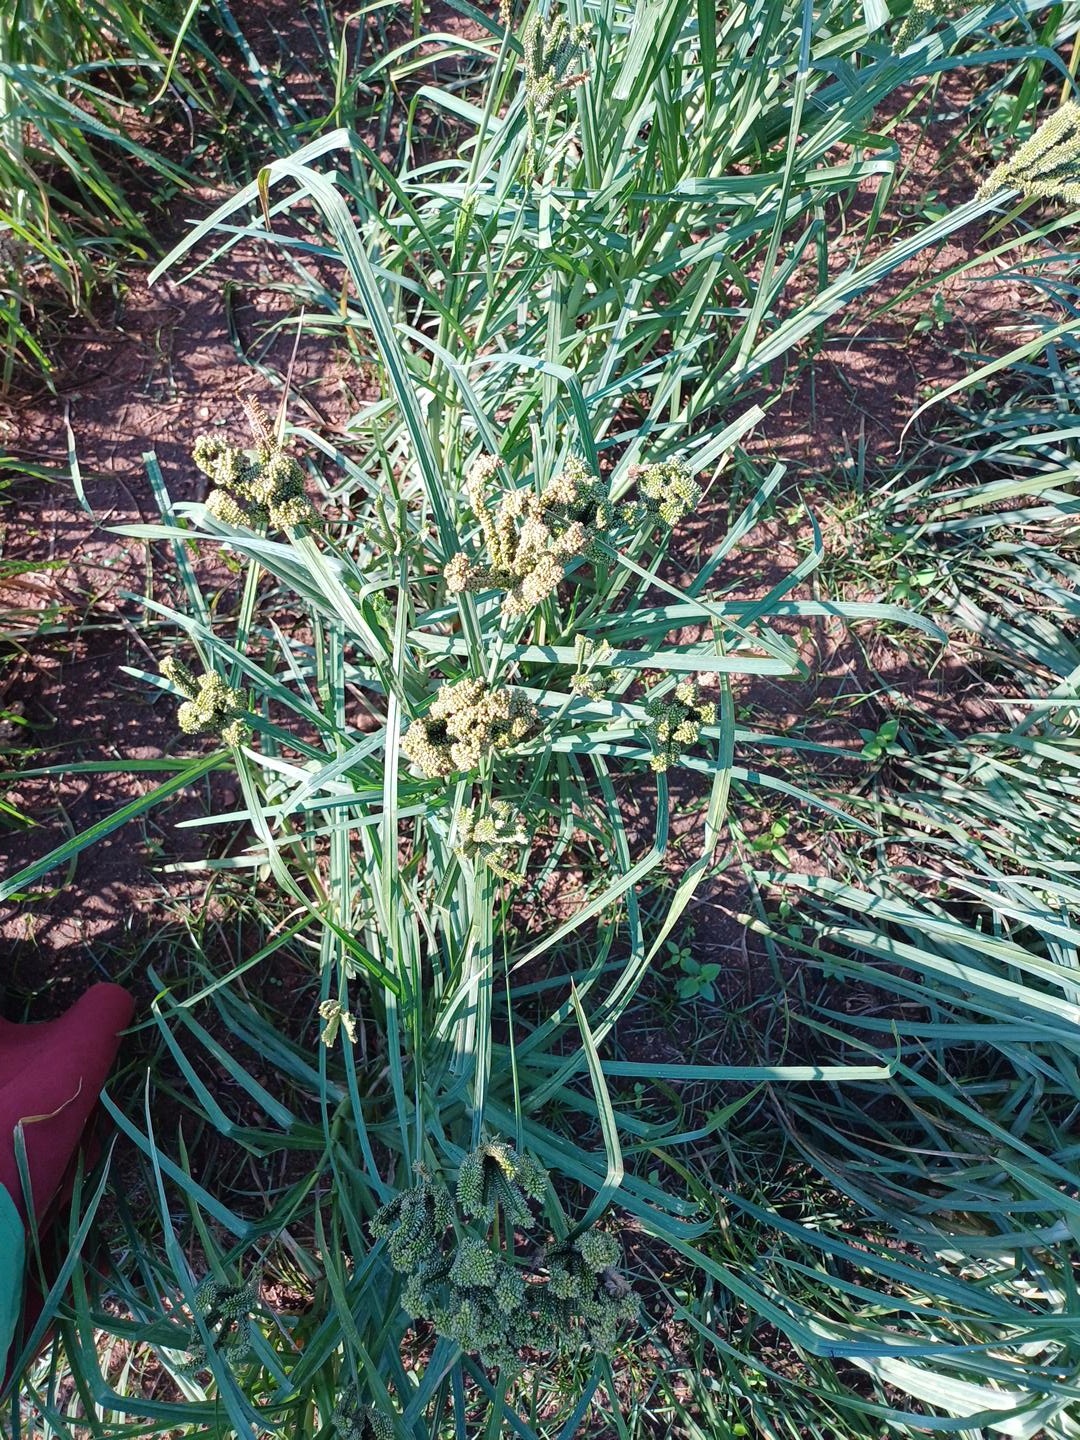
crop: finger millet
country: Kenya
